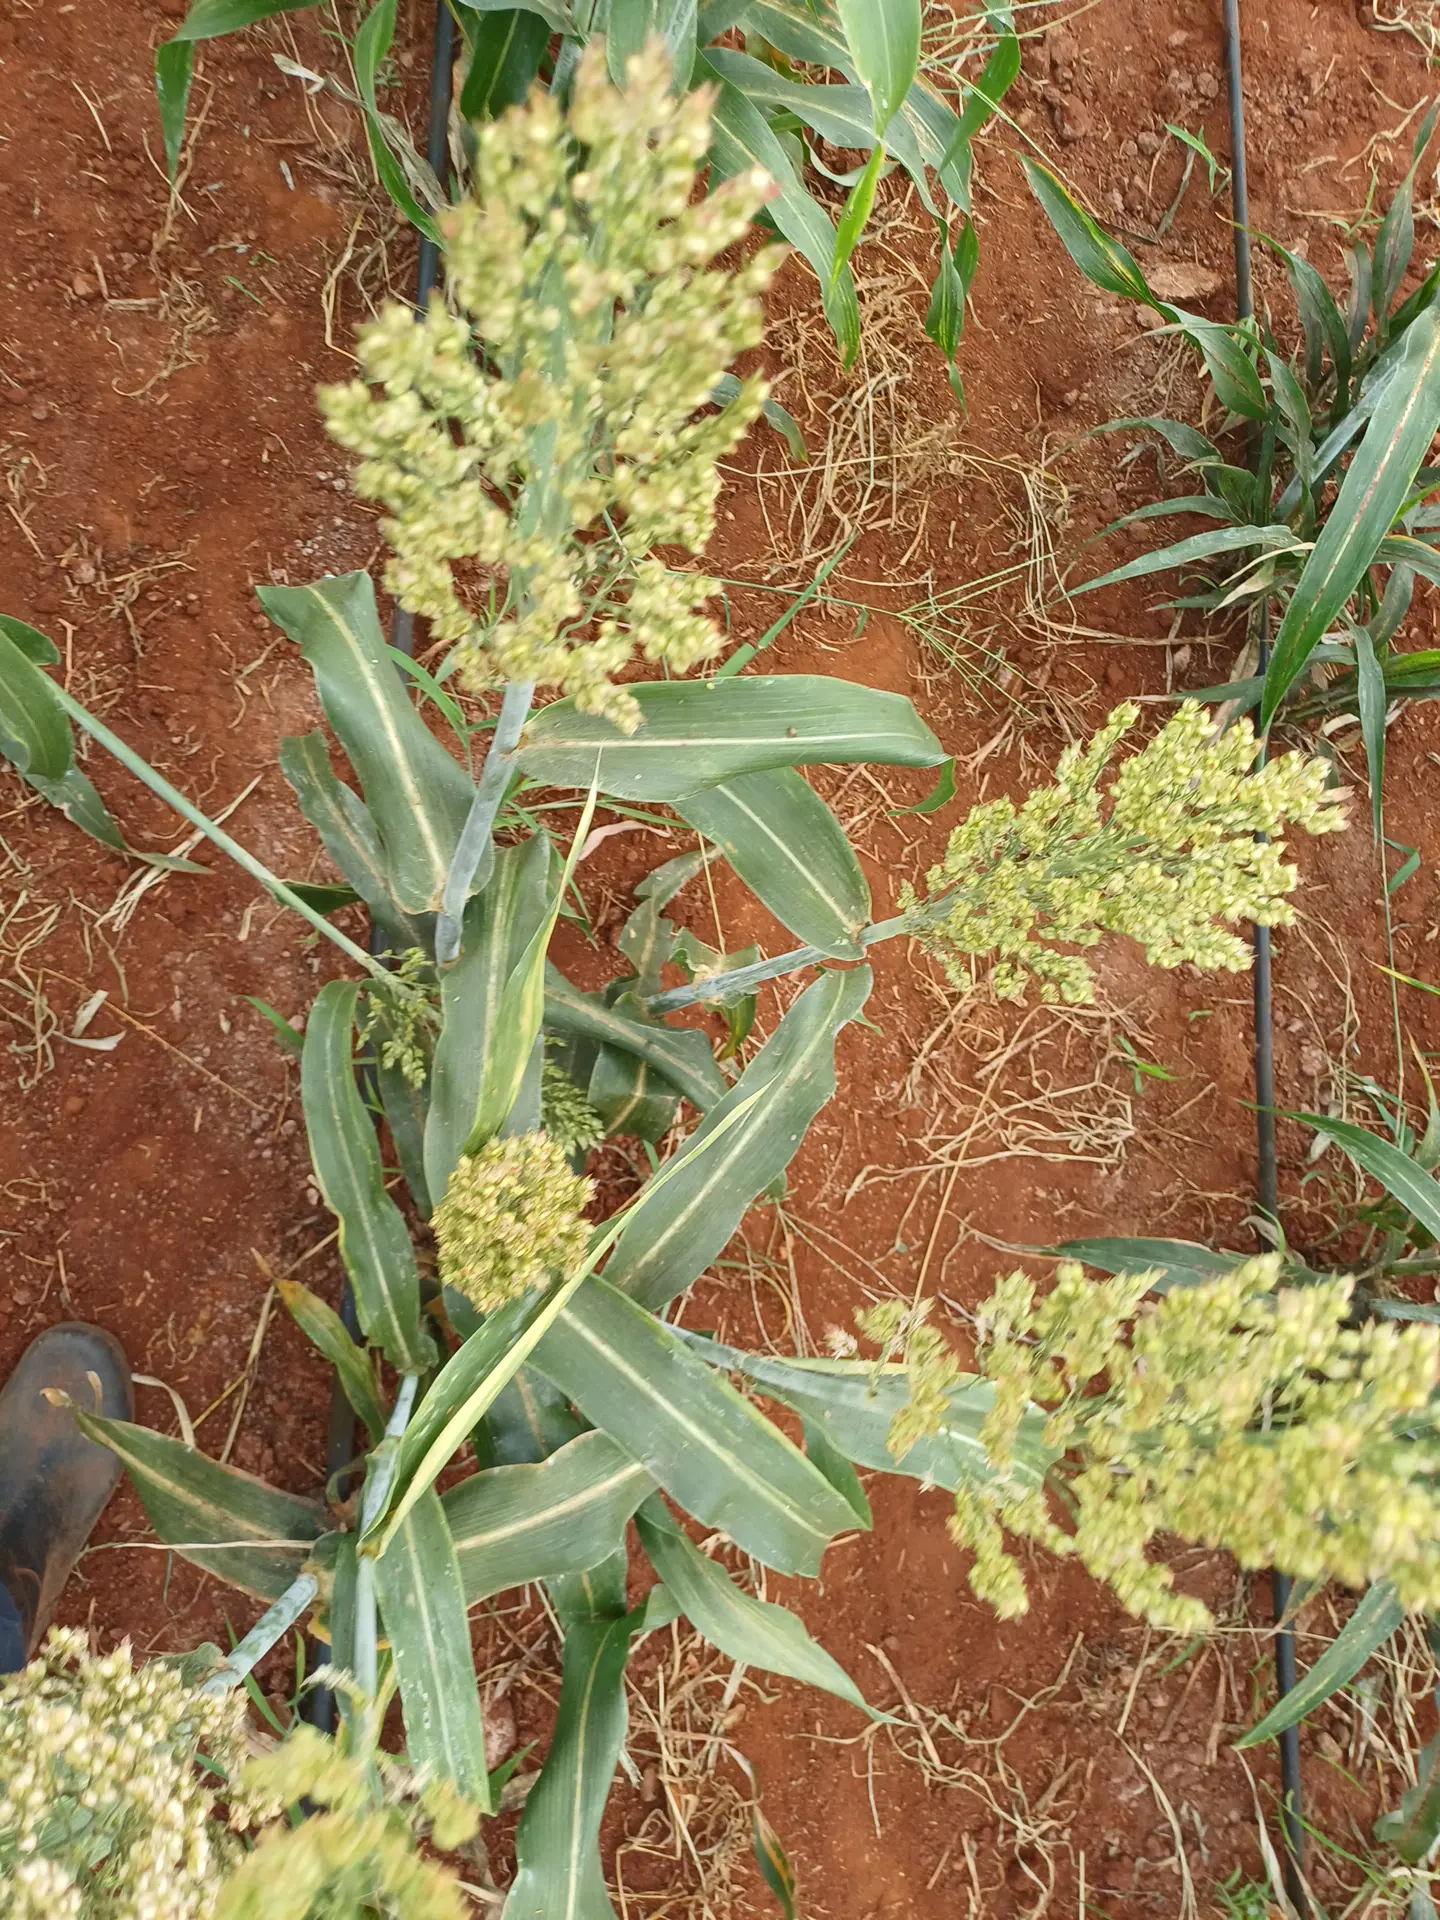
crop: sorghum
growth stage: filling grain
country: Kenya
